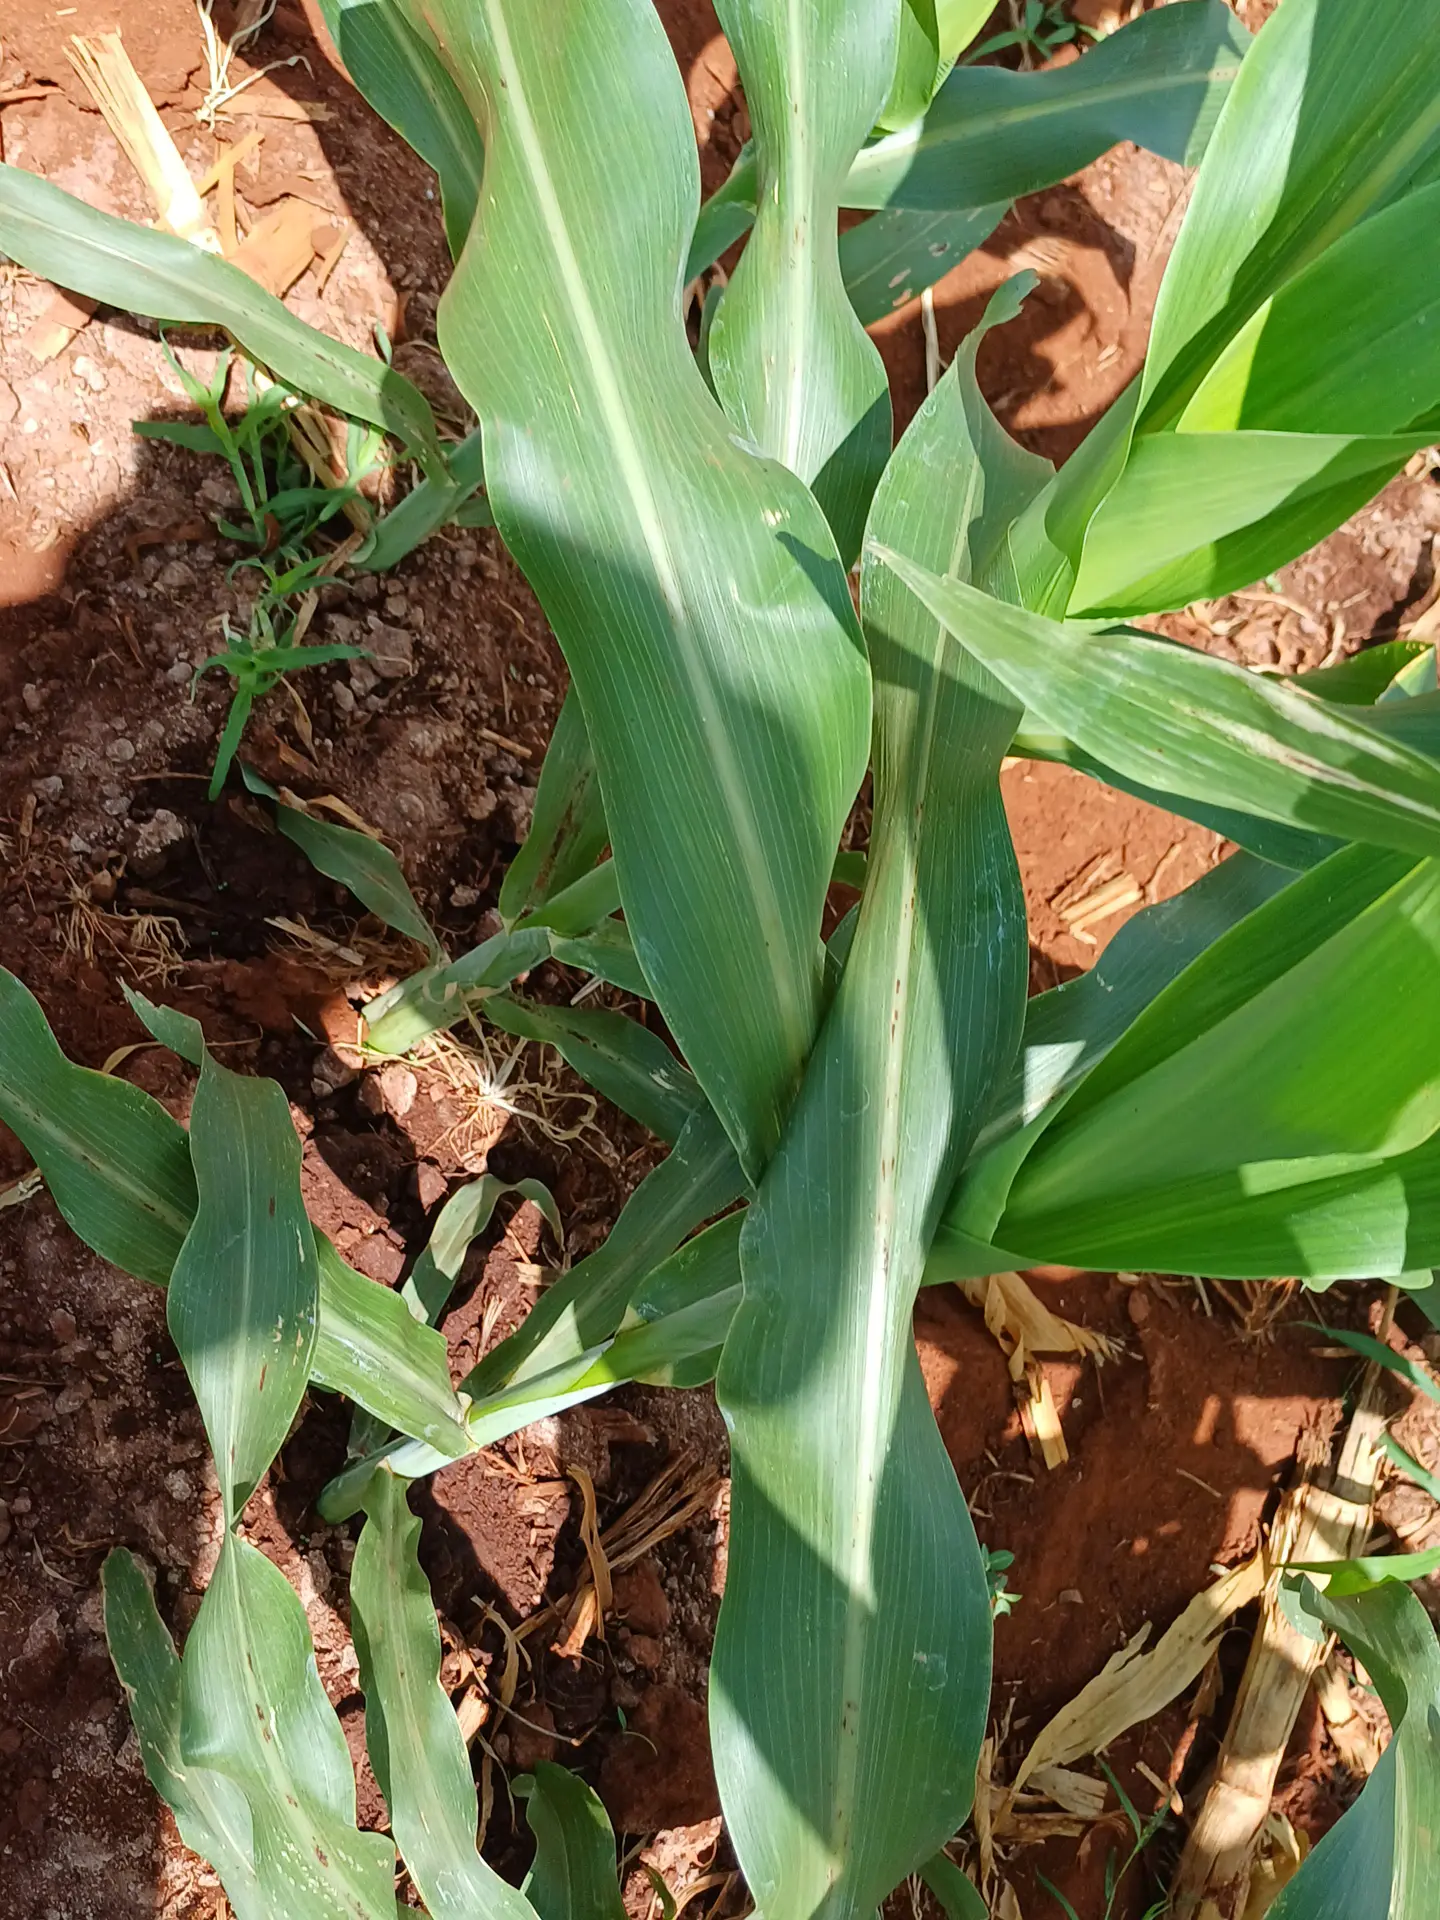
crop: sorghum
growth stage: vegetative
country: Kenya
